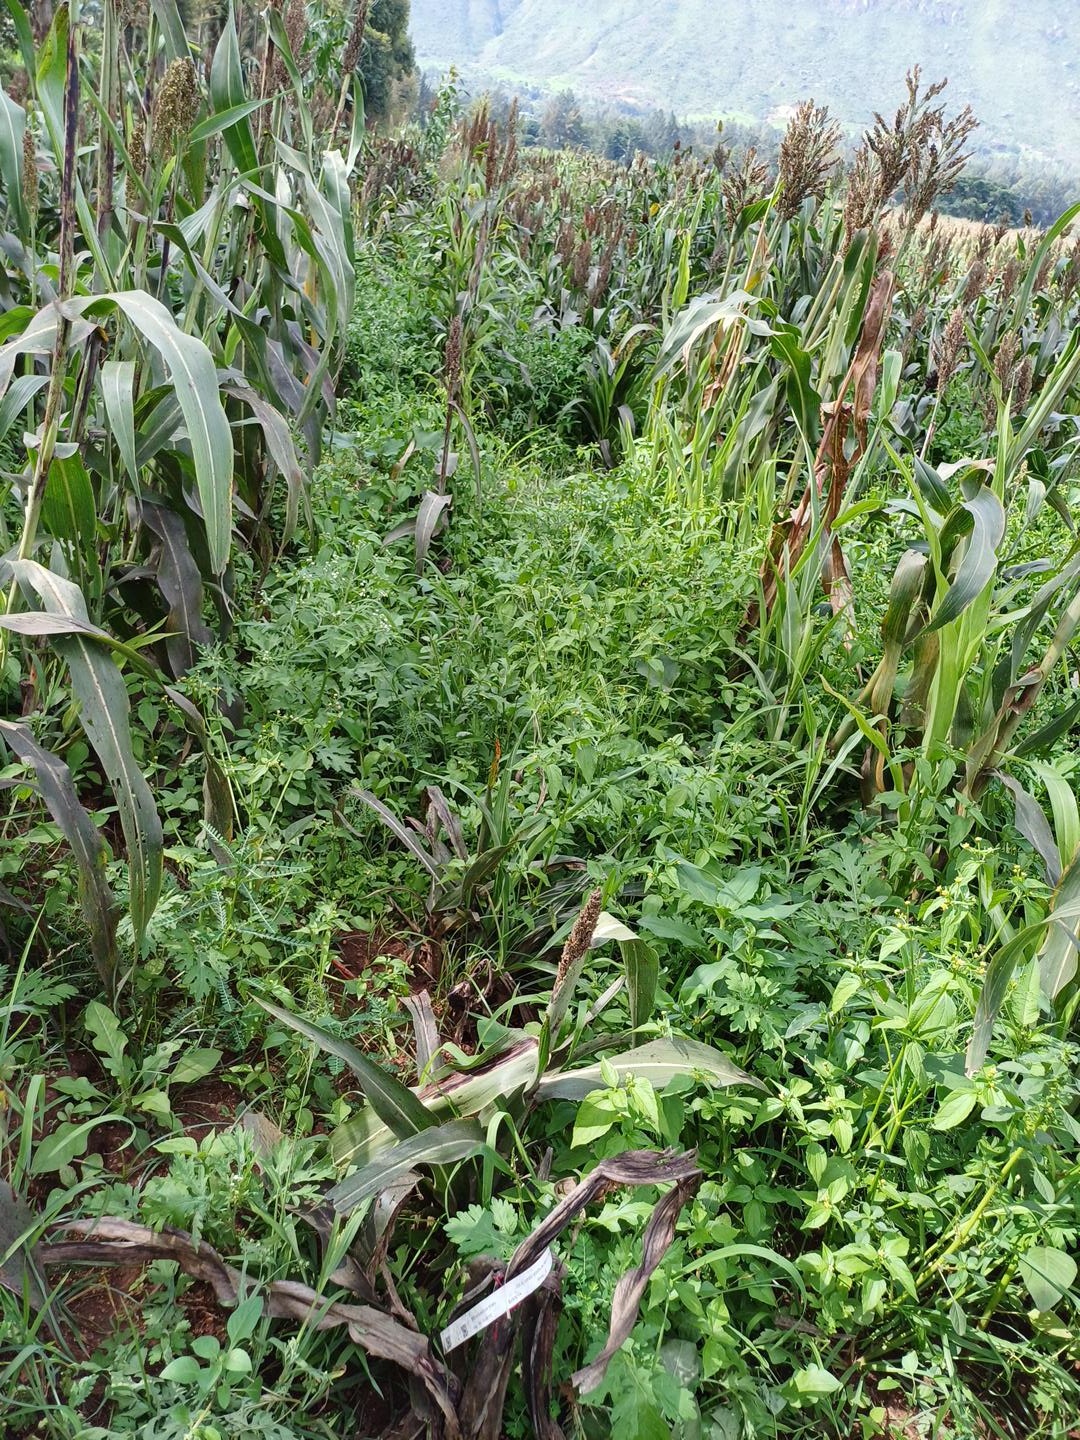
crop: sorghum
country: Kenya
